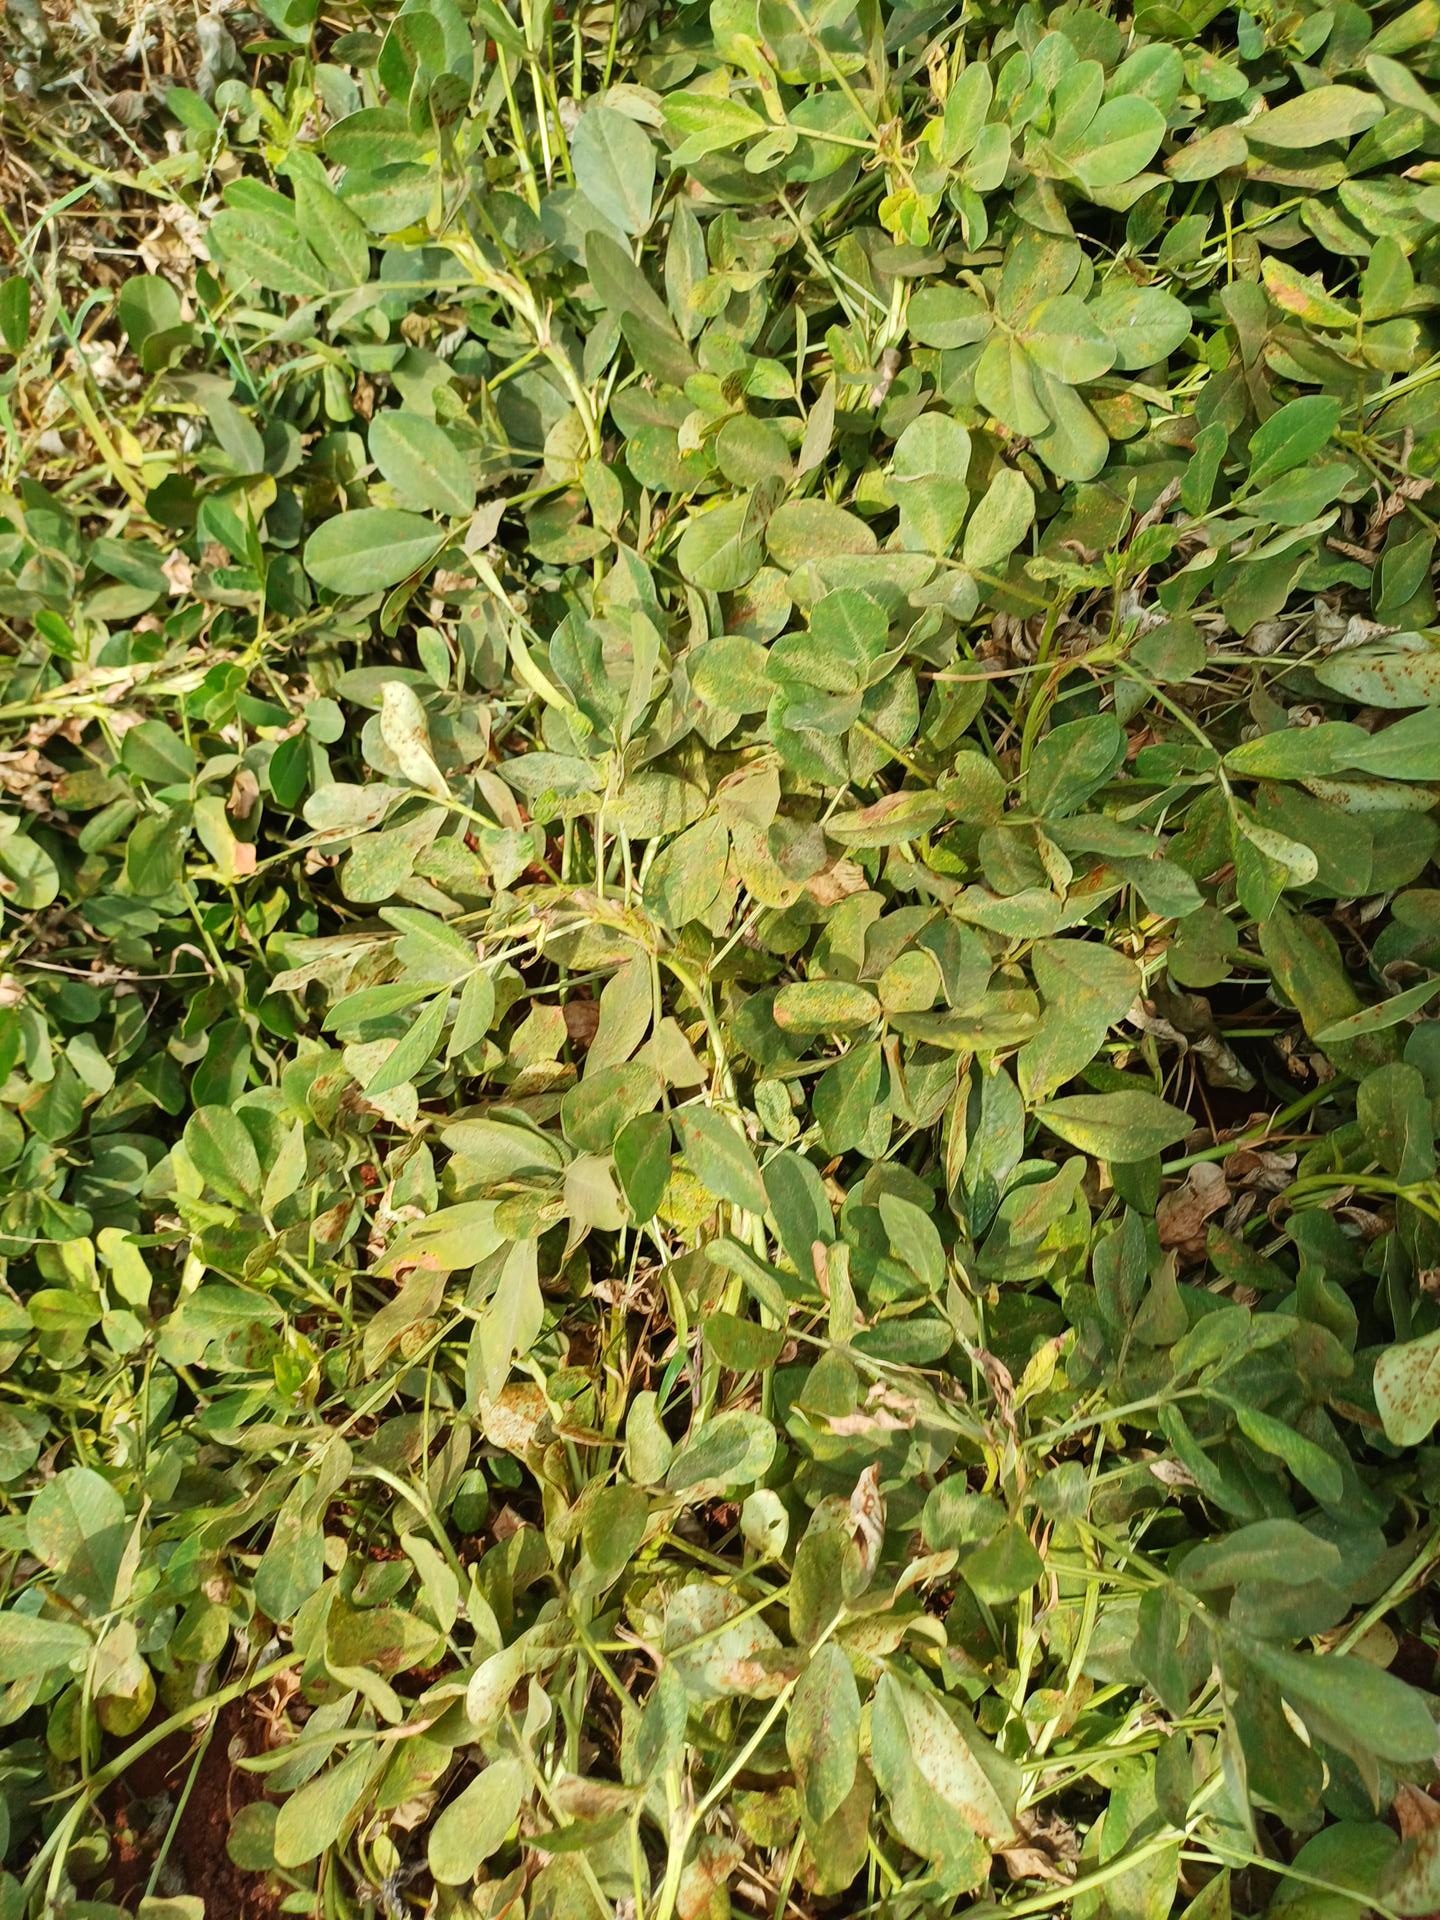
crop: groundnut
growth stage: maturity
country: Kenya
